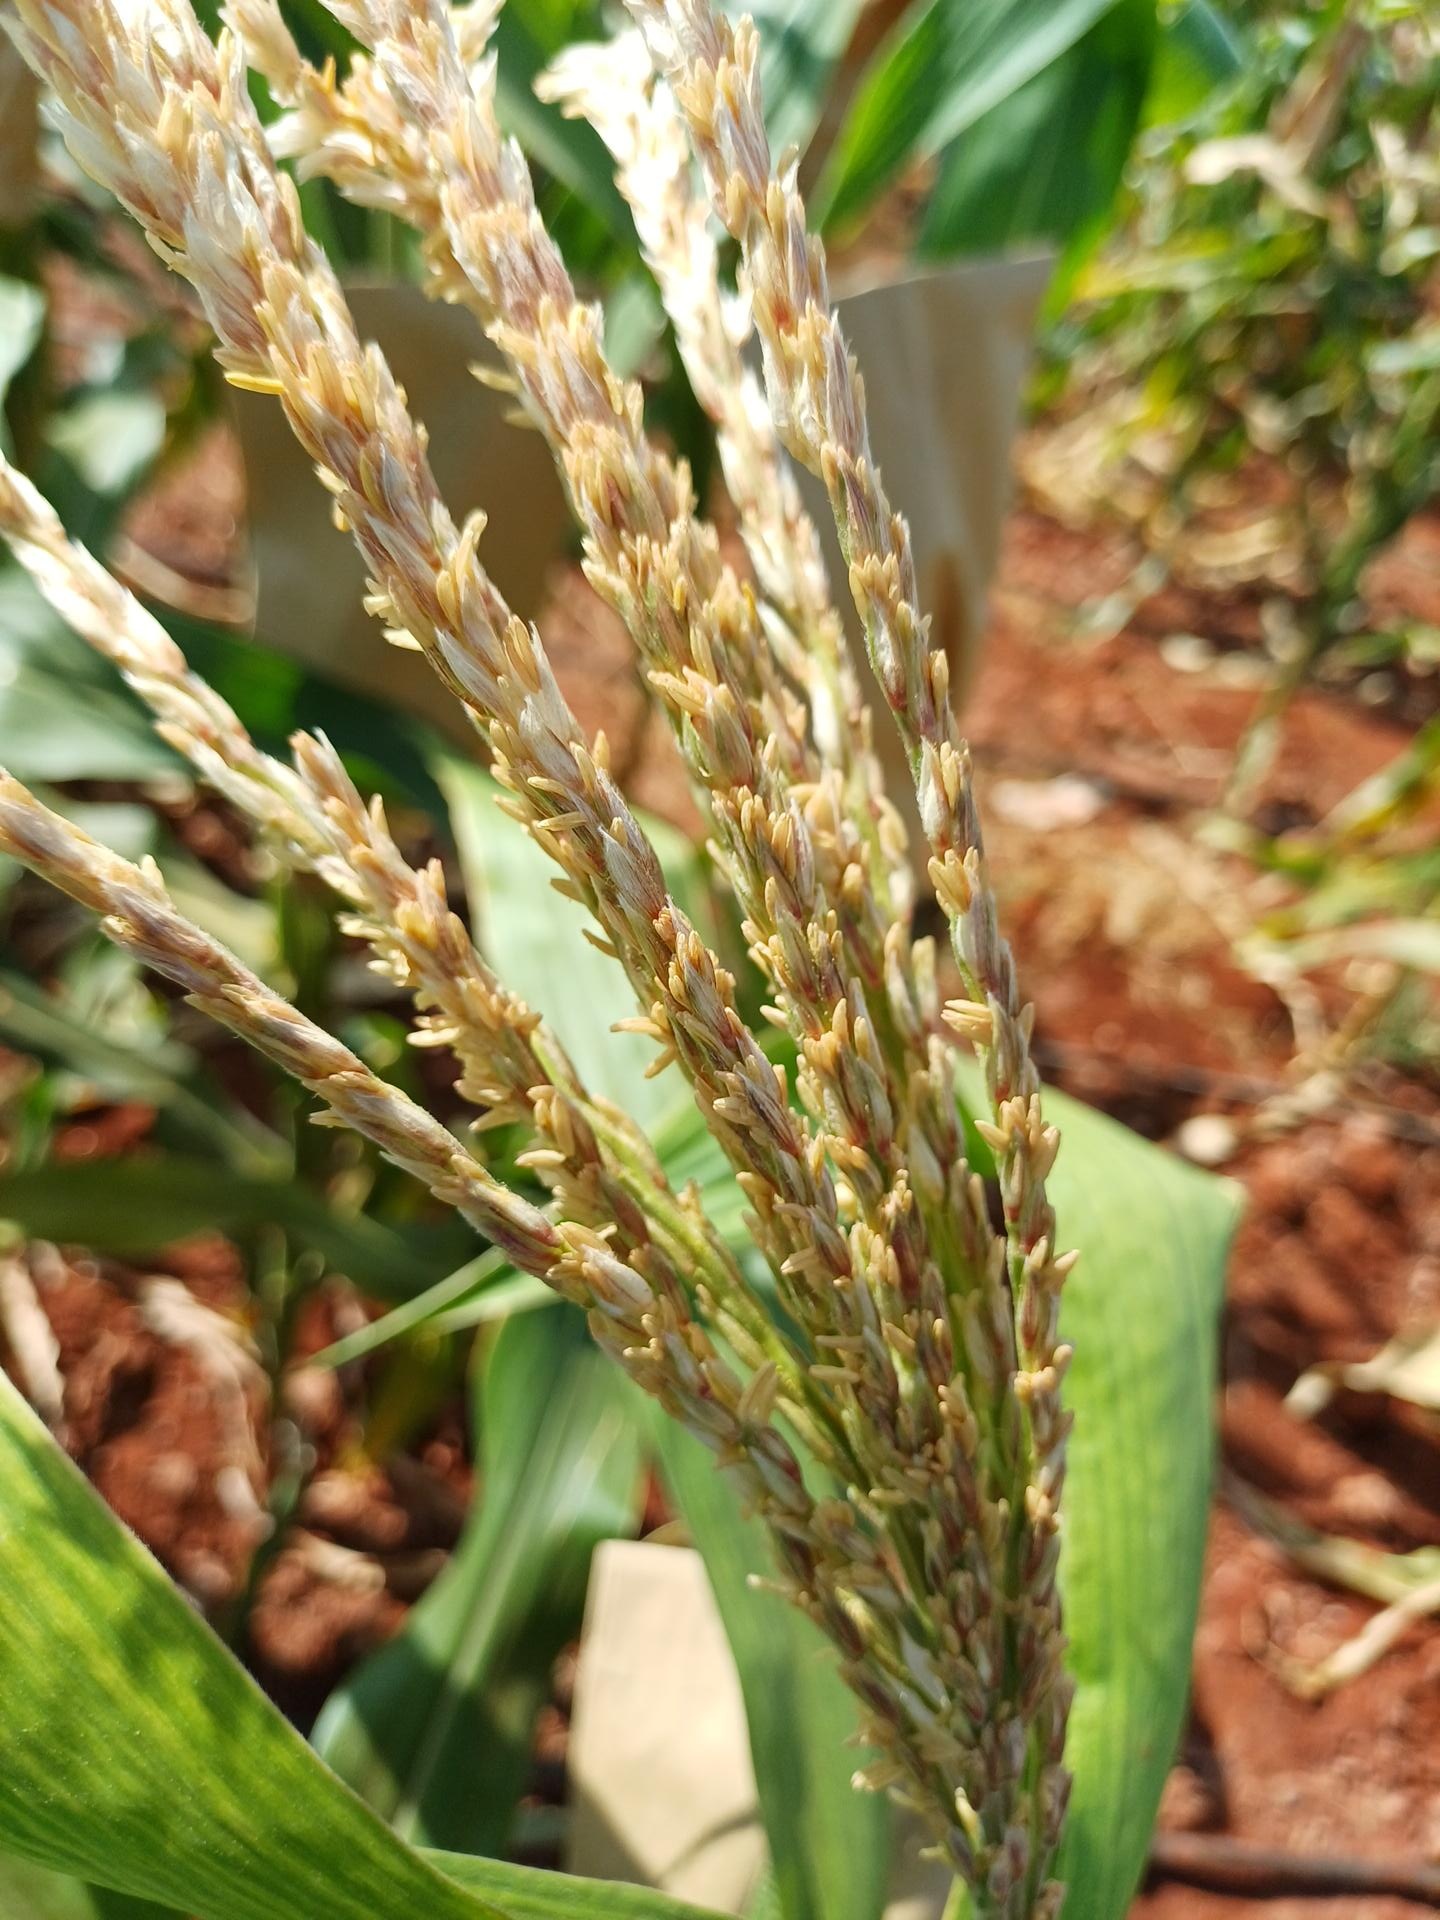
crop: maize
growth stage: flowering
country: Kenya
